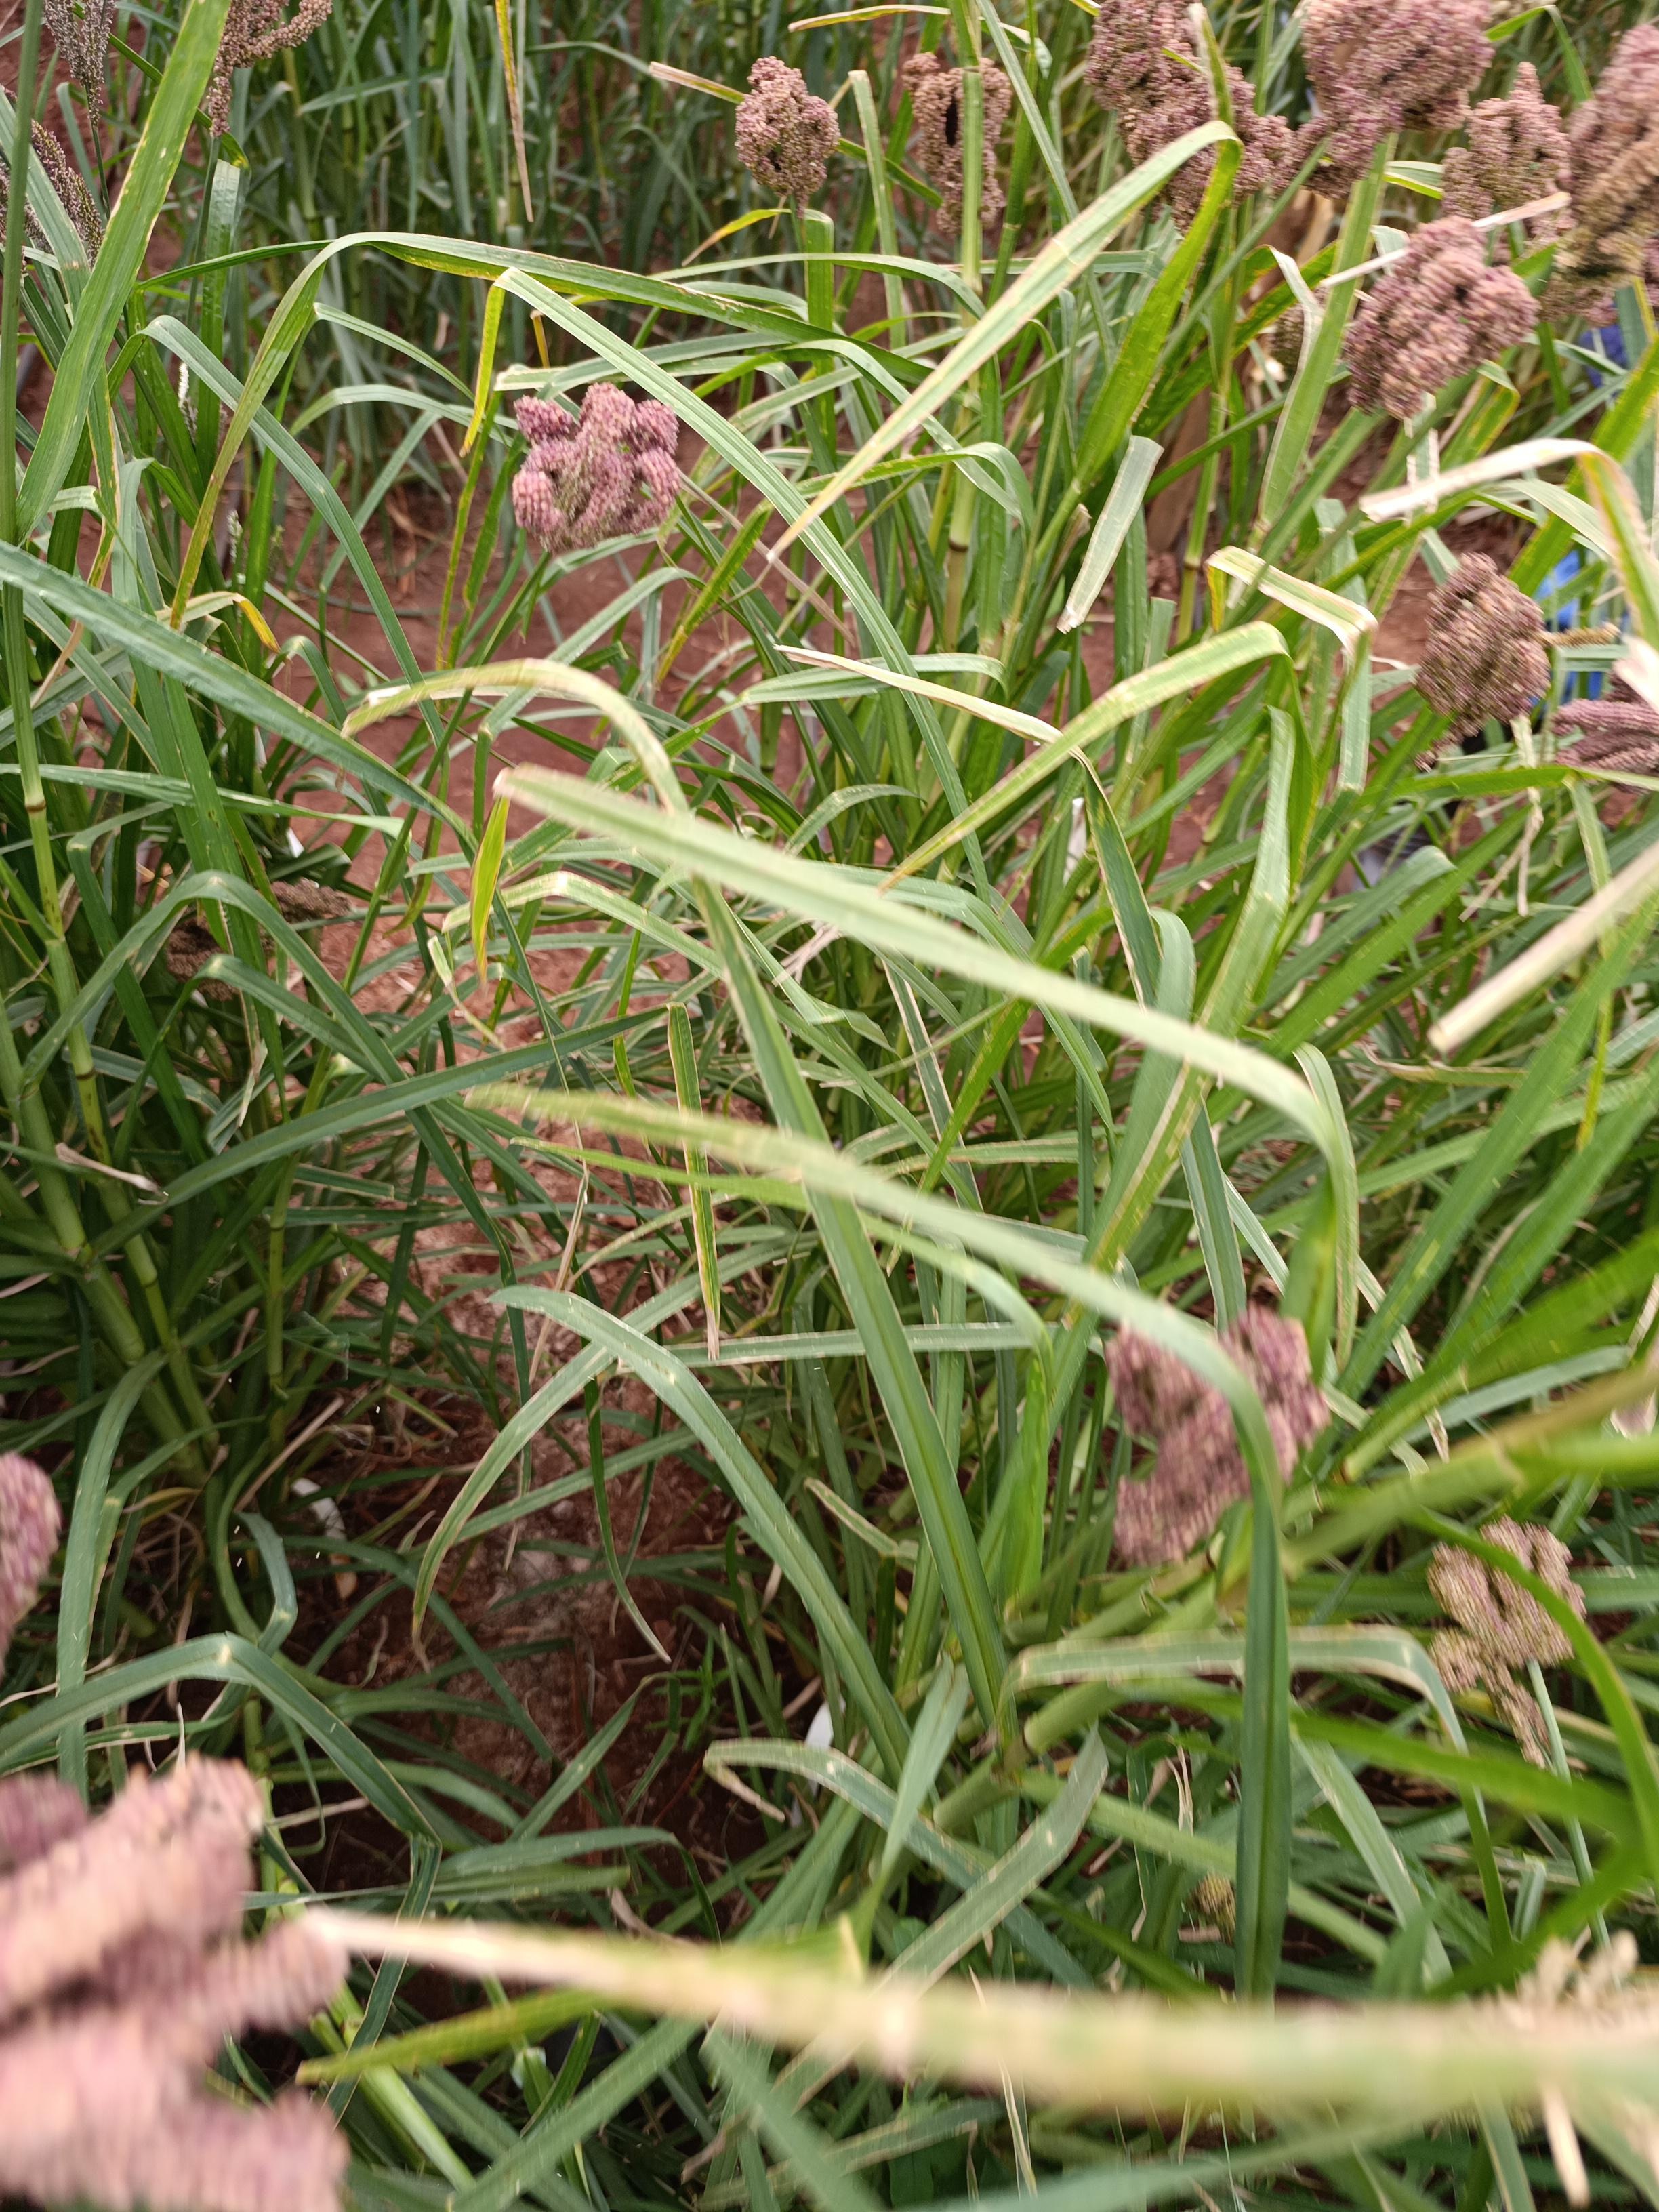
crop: finger millet
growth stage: filling grain
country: Kenya
